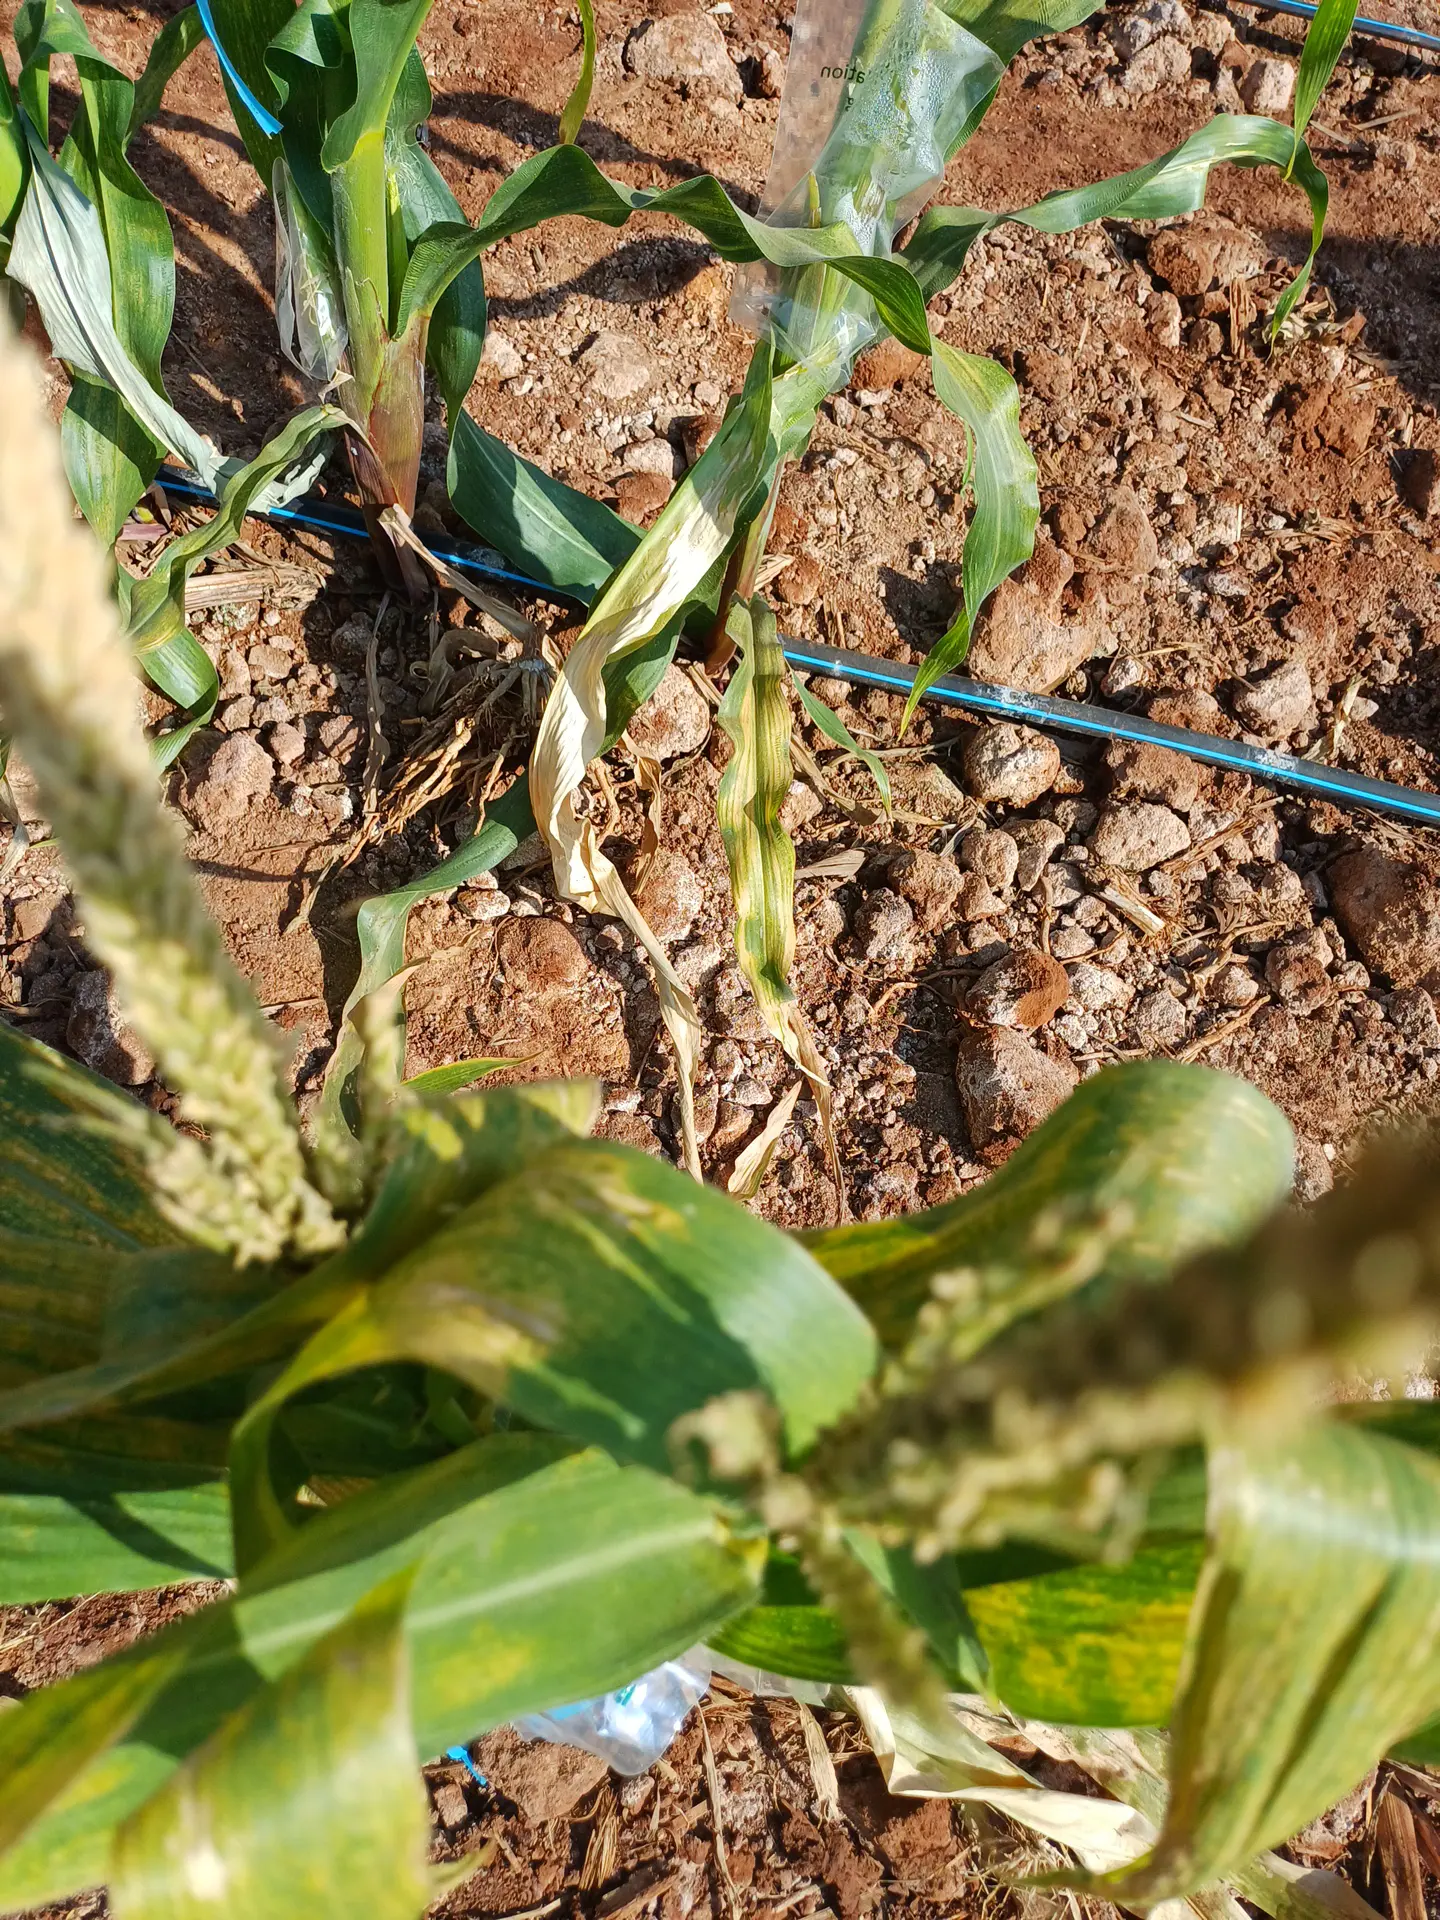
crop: maize
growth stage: flowering
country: Kenya
